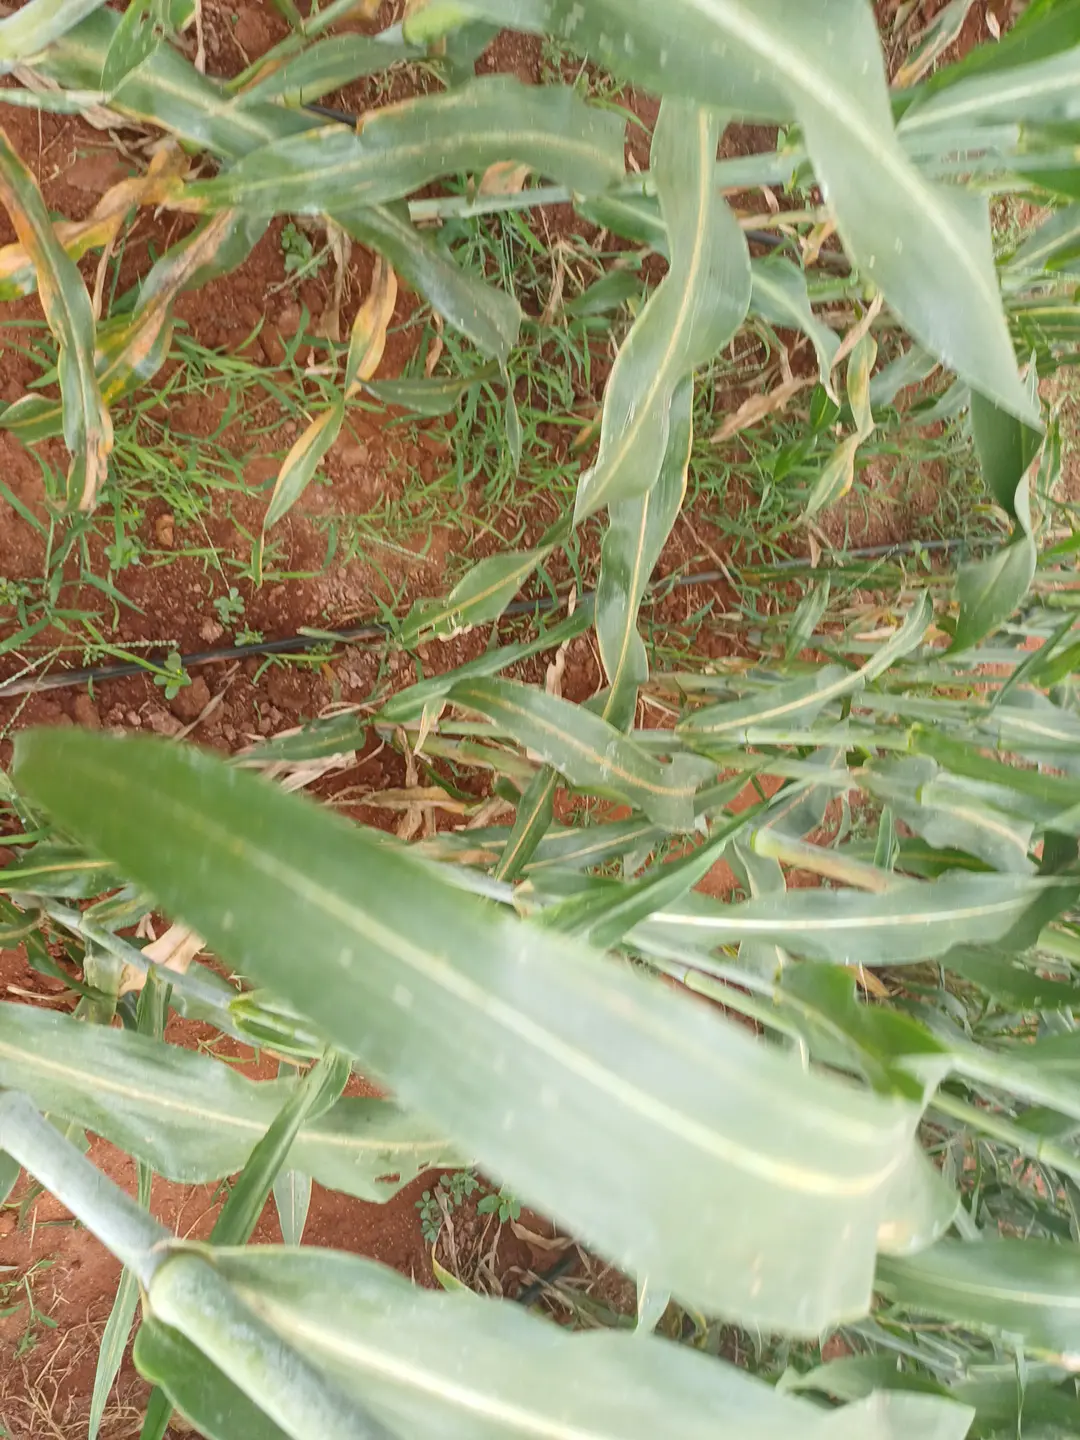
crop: sorghum
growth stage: filling grain
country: Kenya
